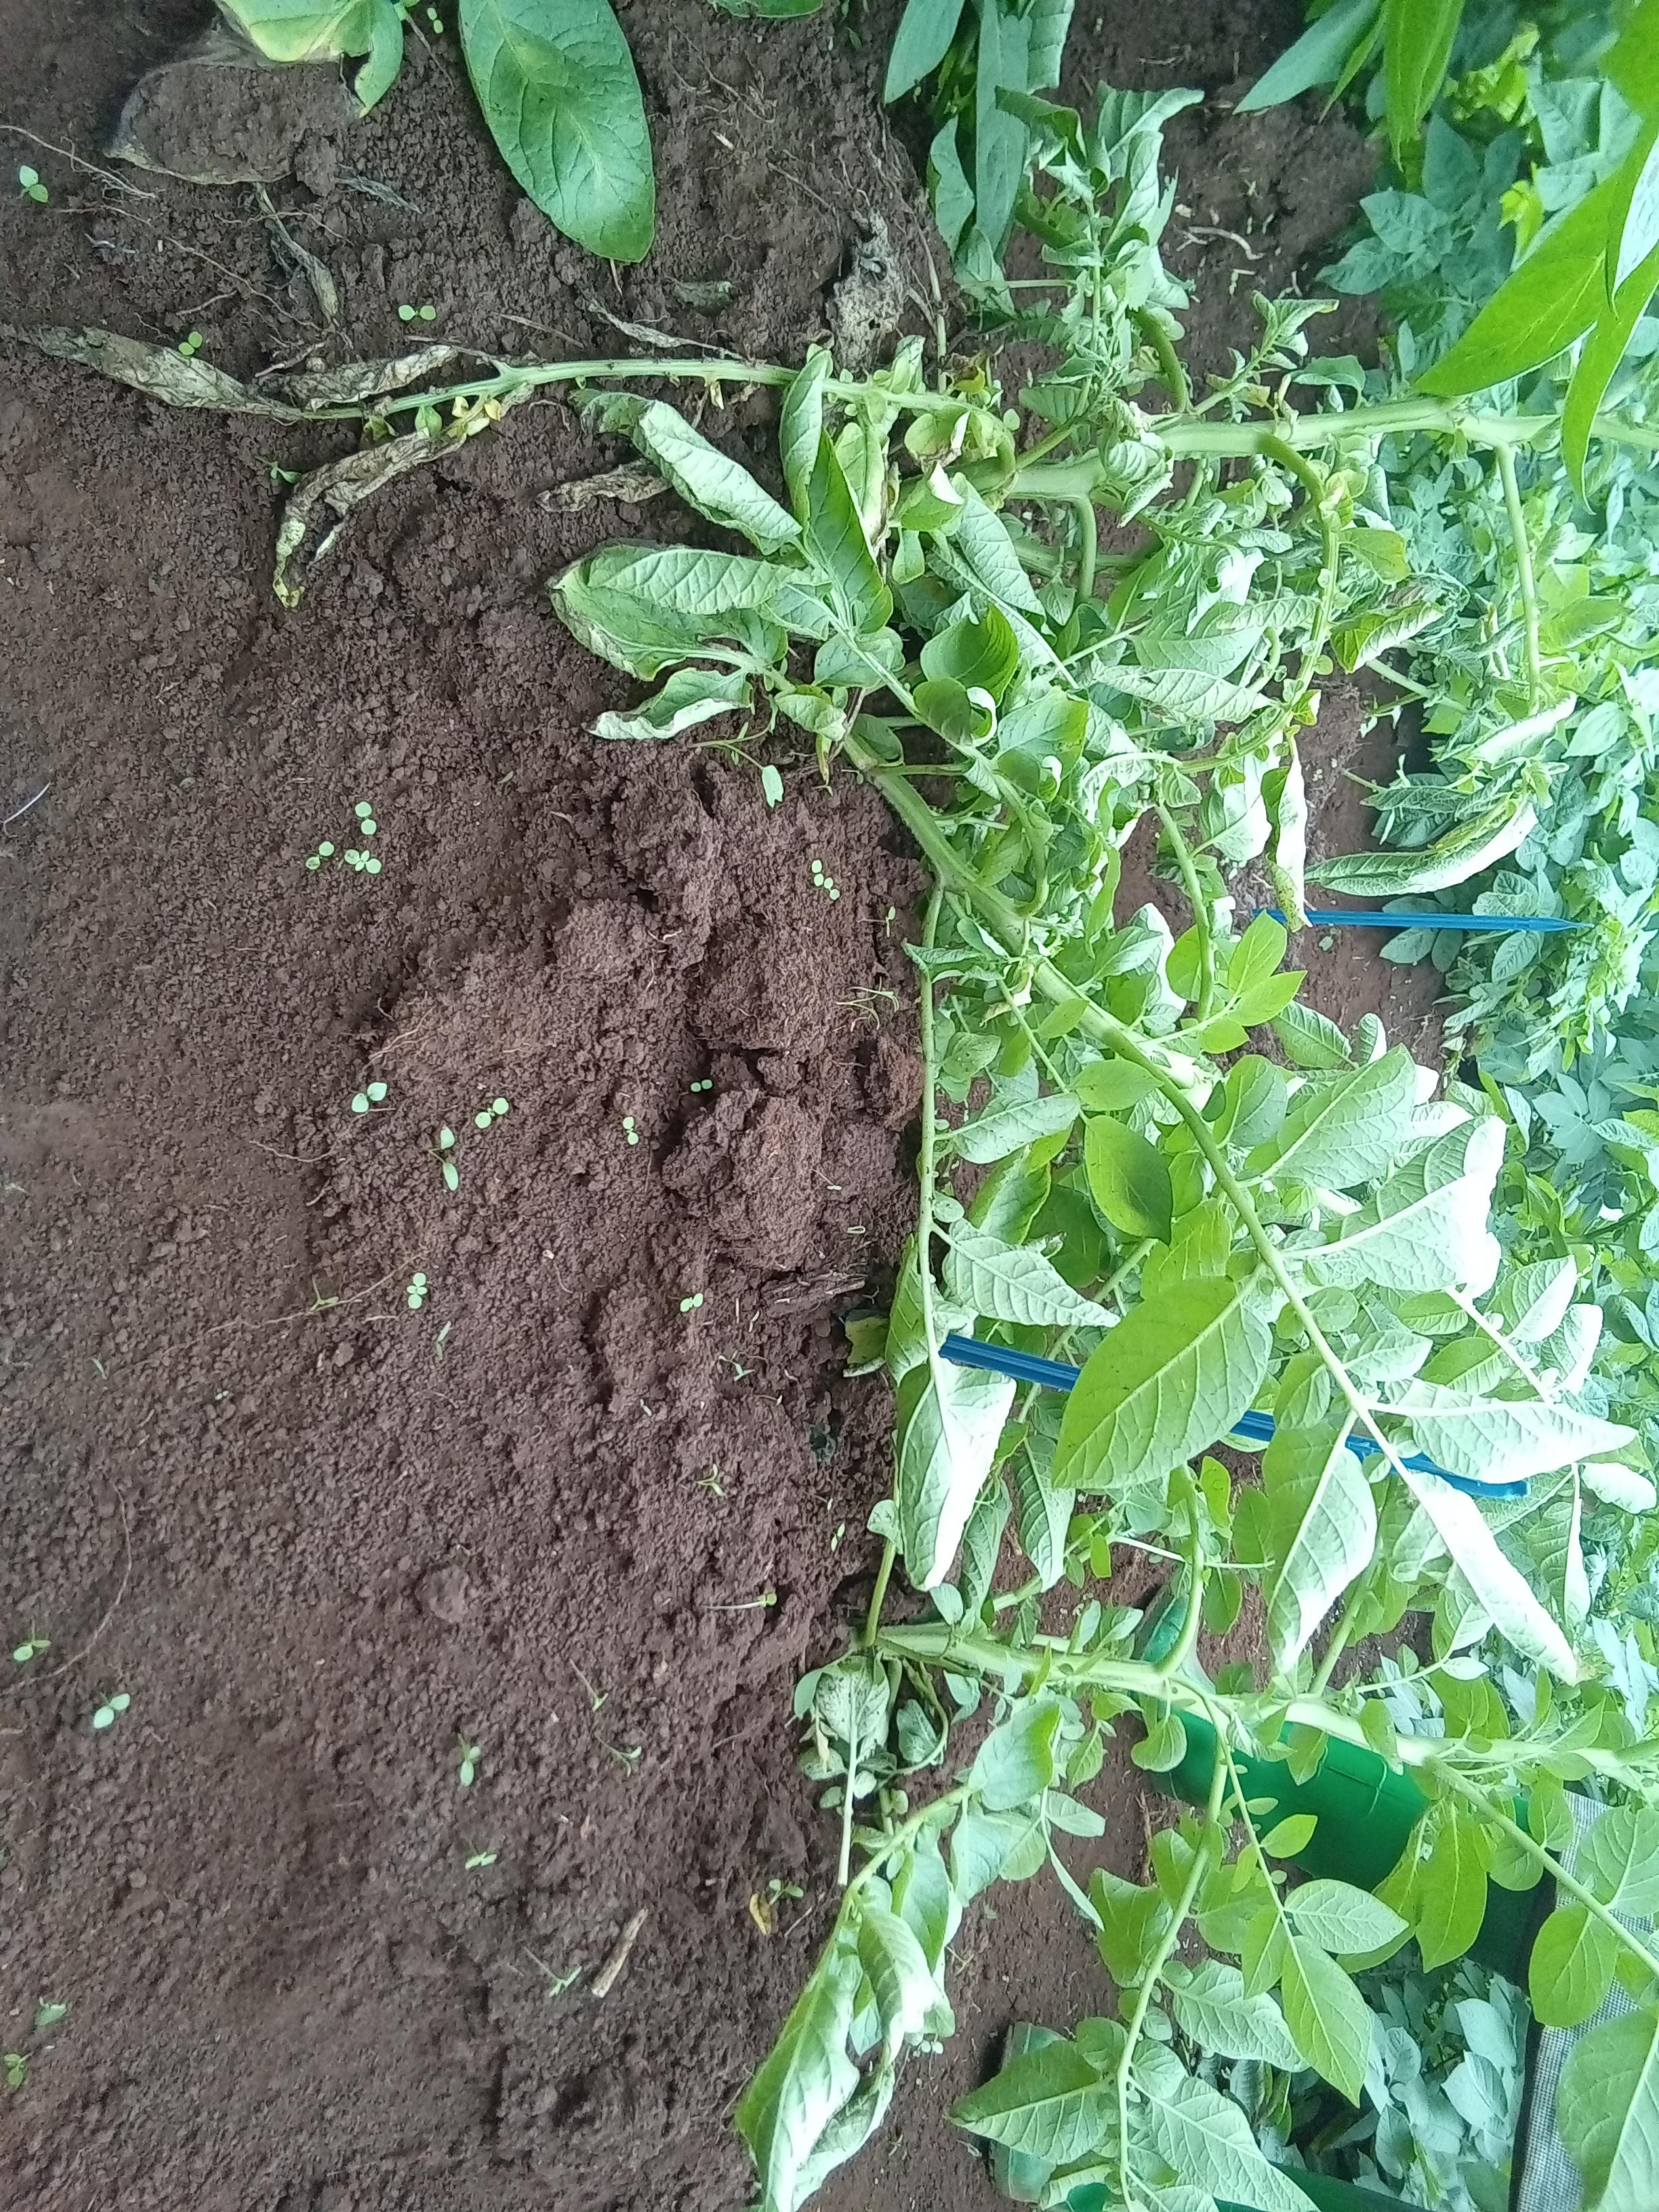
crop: potato
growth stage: flowering
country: Kenya
